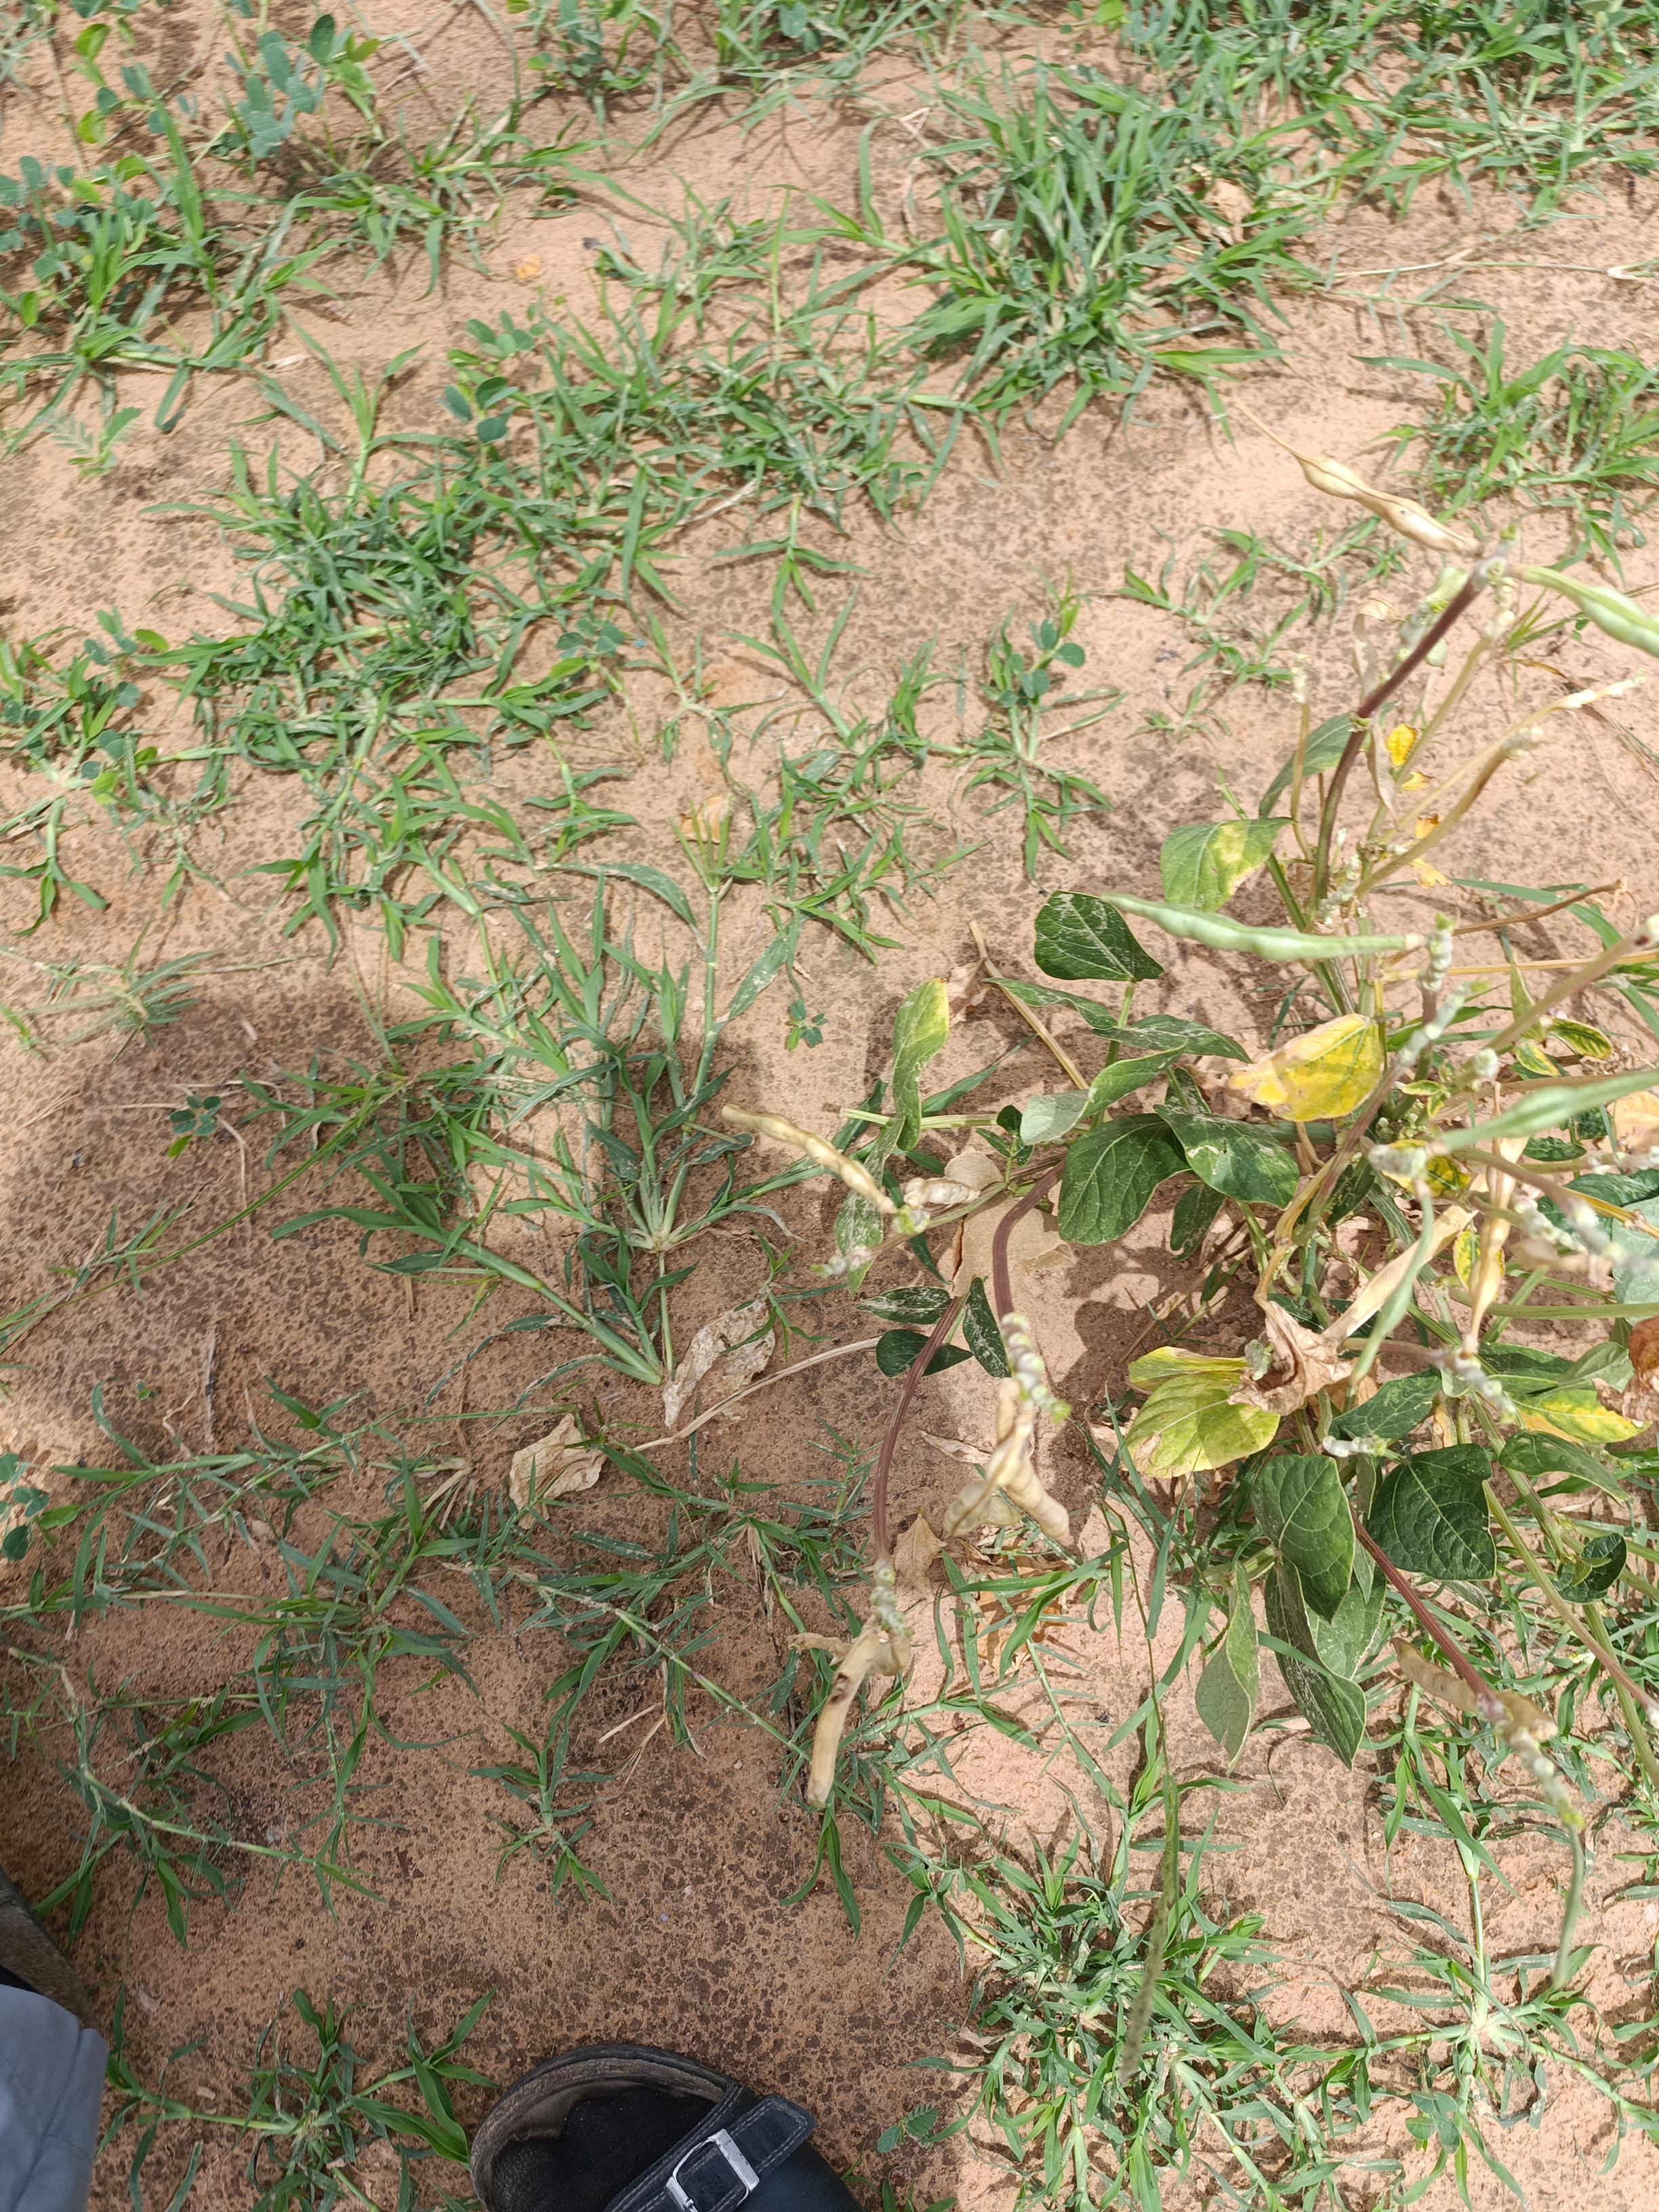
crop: cowpea
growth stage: harvest maturity
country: Nigeria
